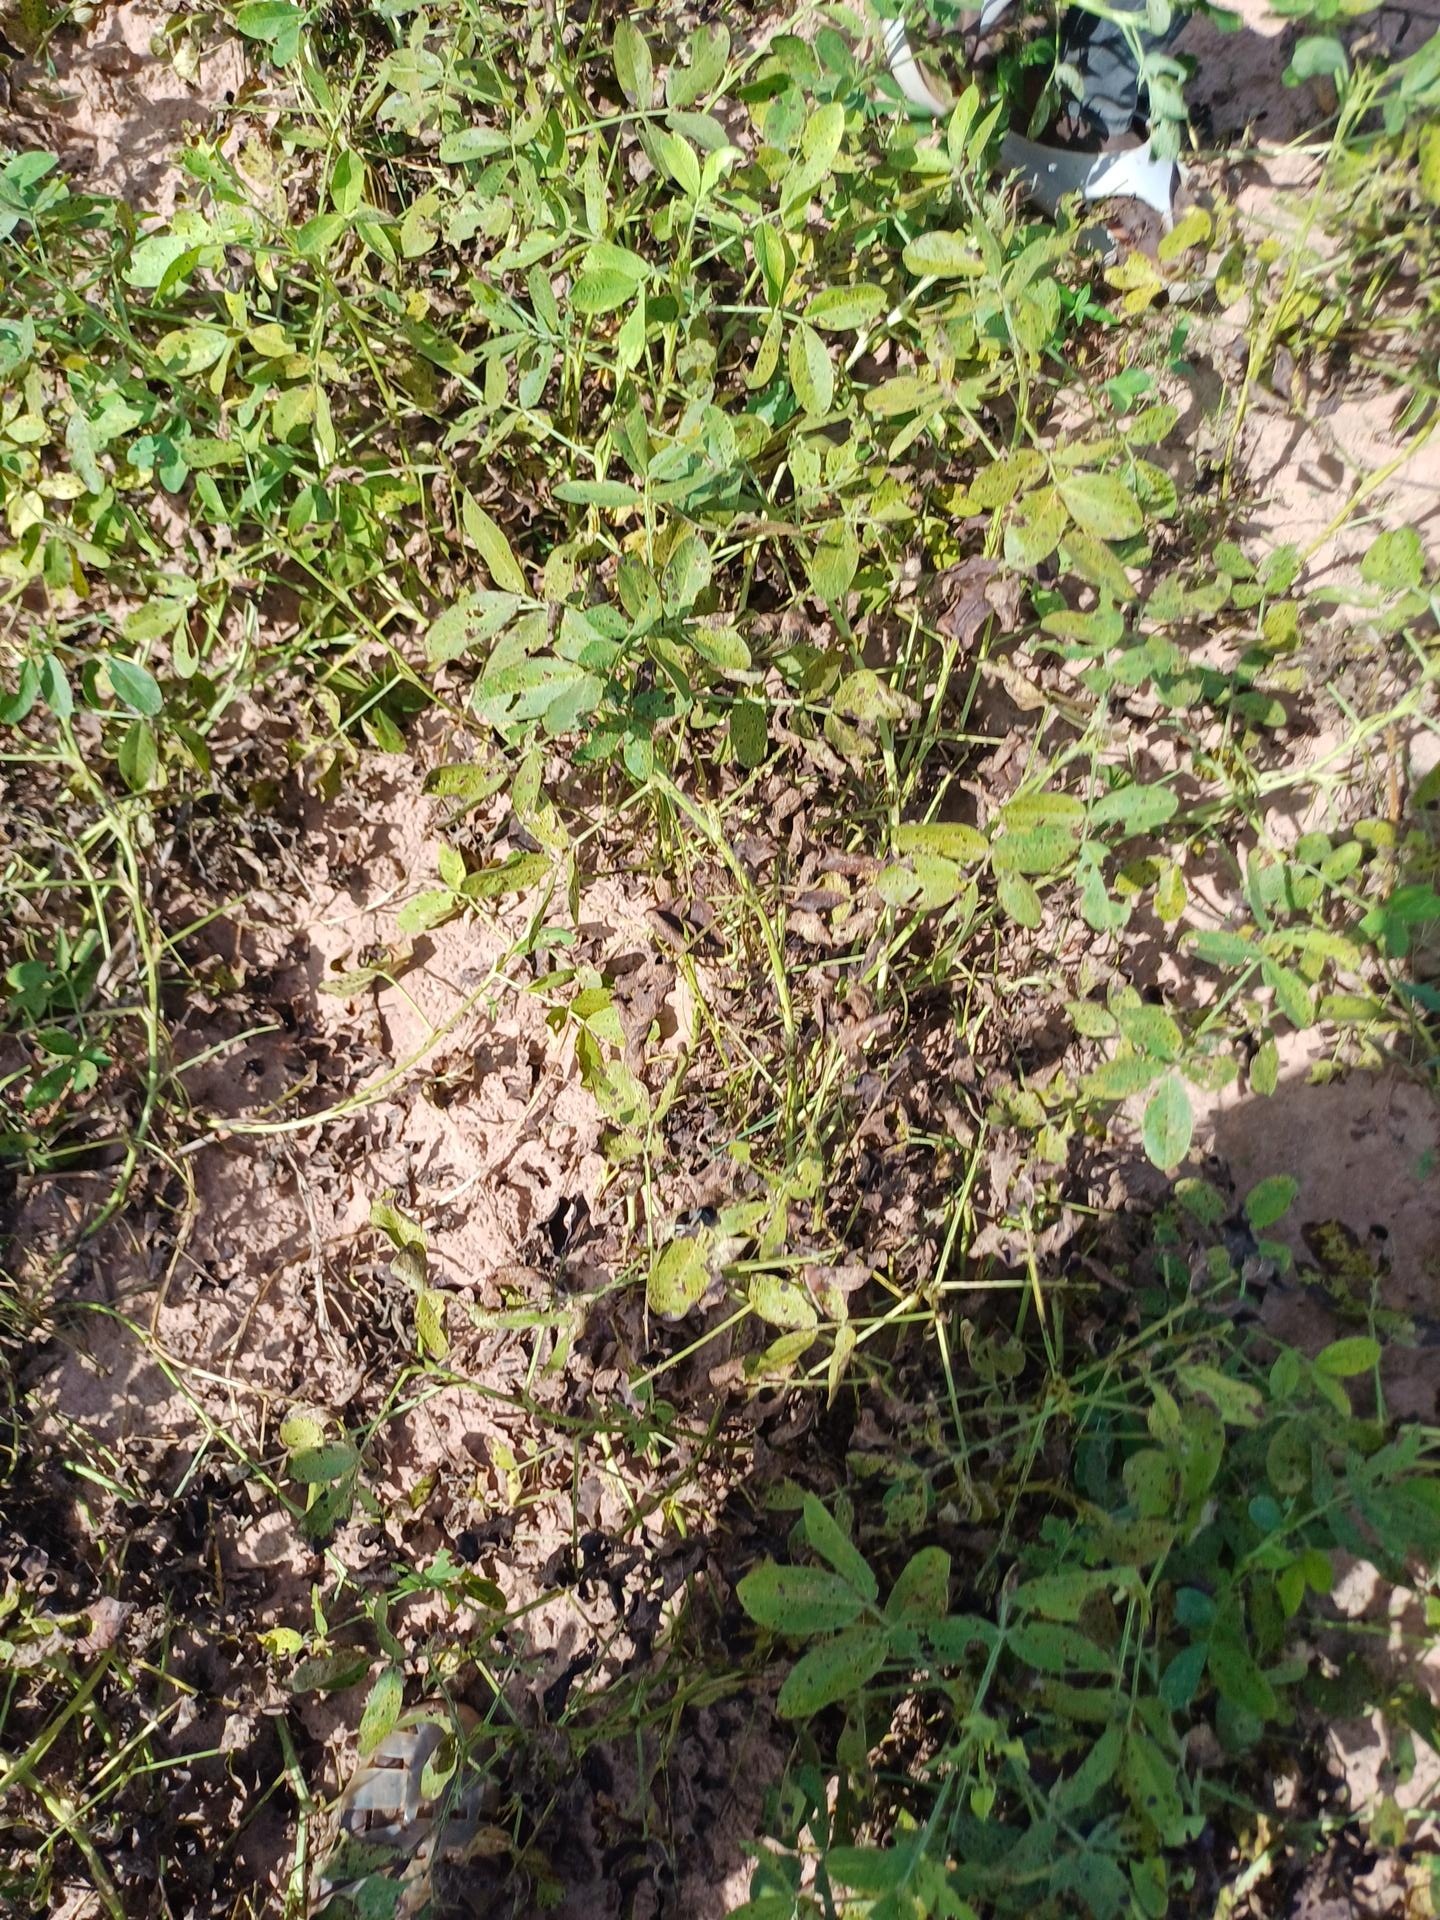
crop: groundnut
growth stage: flowering
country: Senegal
